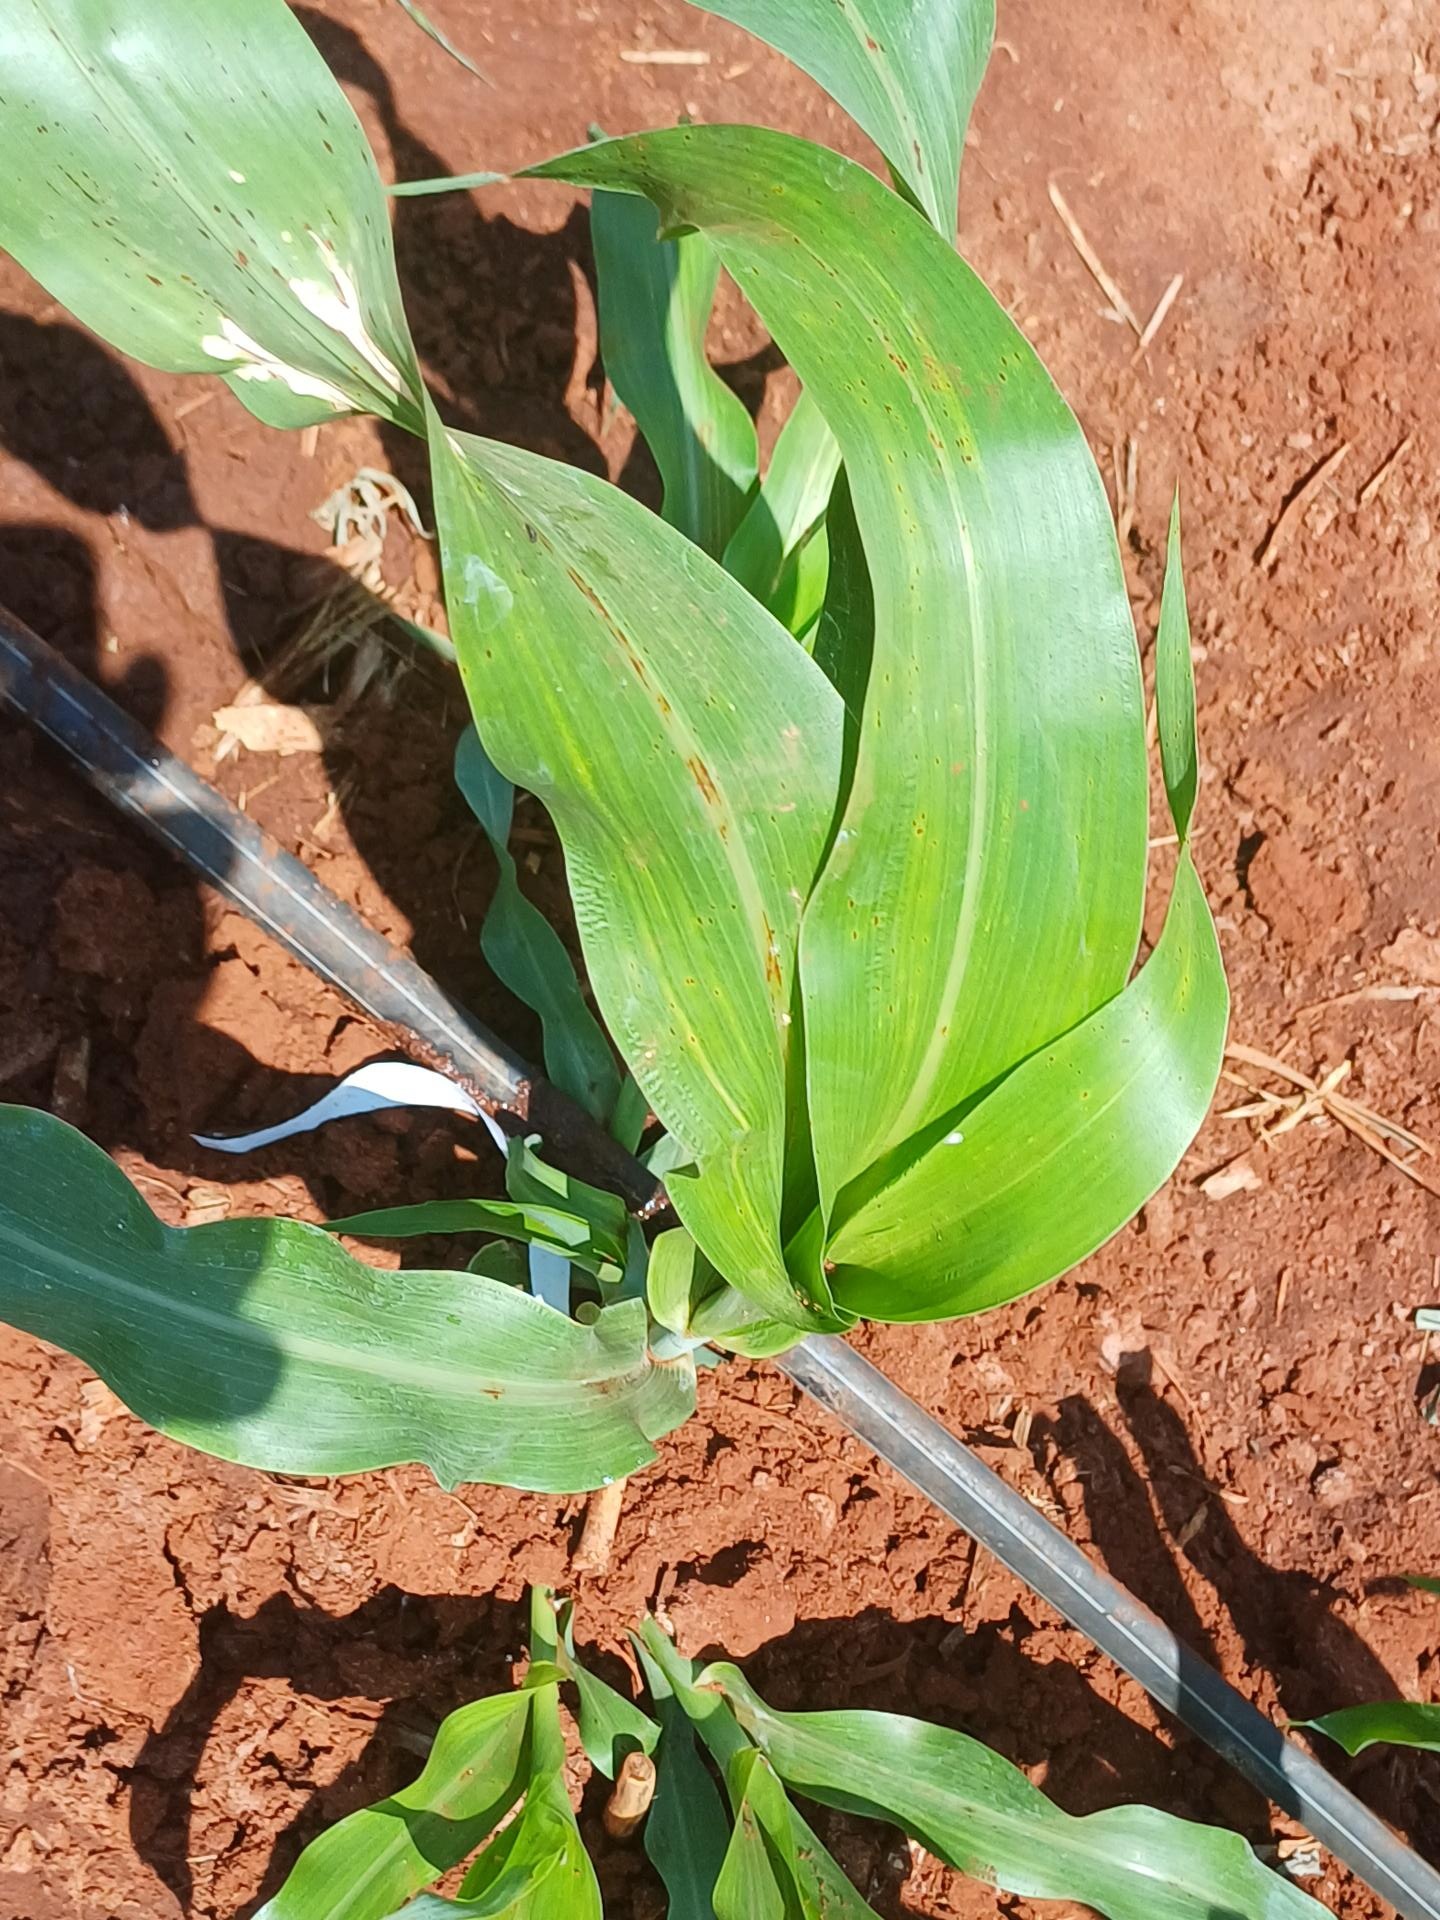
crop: sorghum
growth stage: vegetative
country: Kenya
